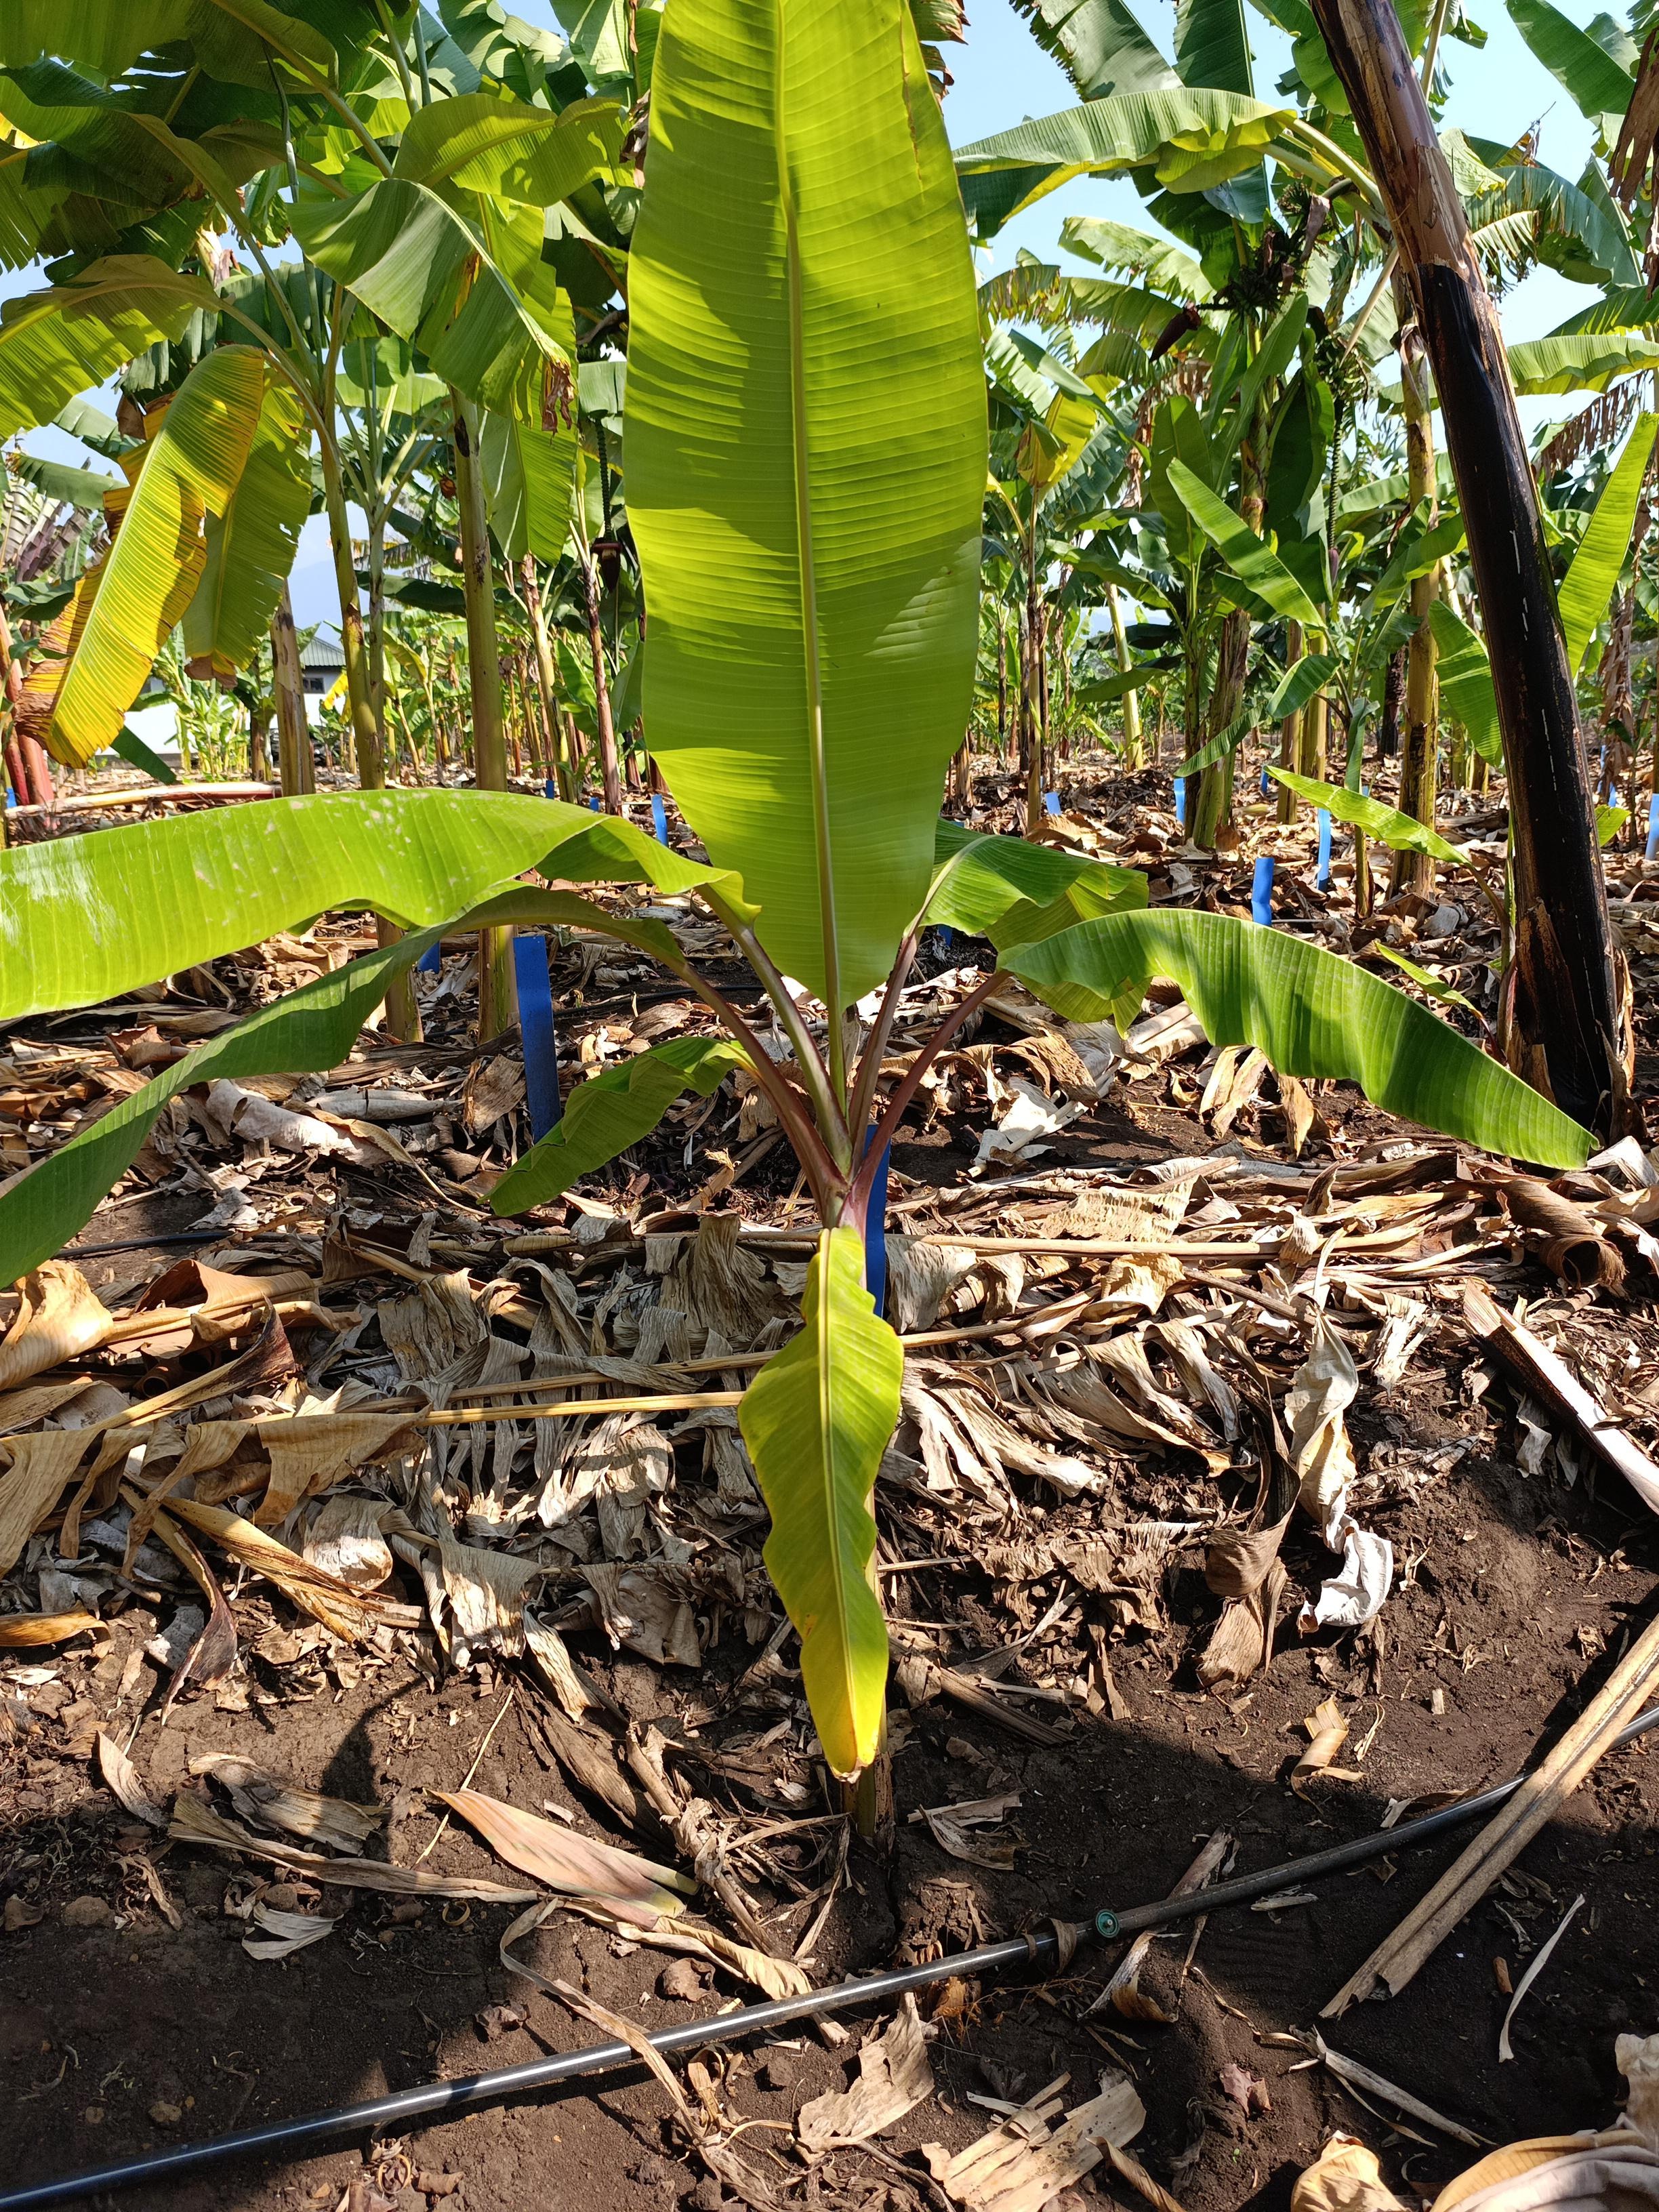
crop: banana
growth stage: vegetative
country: Tanzania
